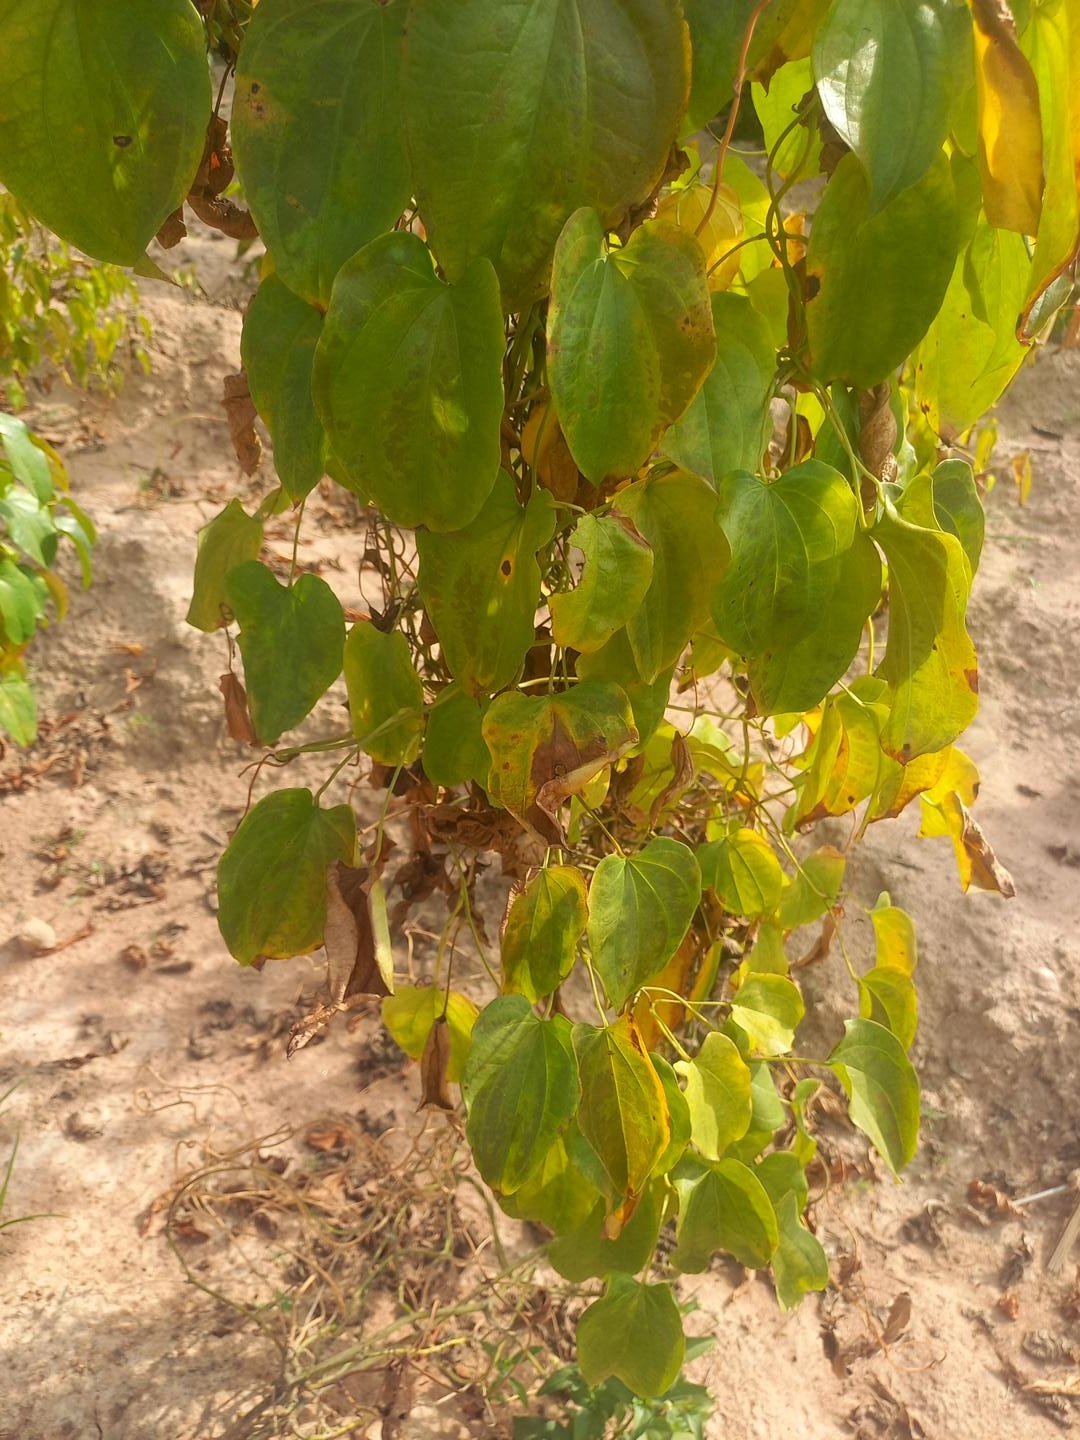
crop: yam
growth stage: maturity
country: Nigeria
